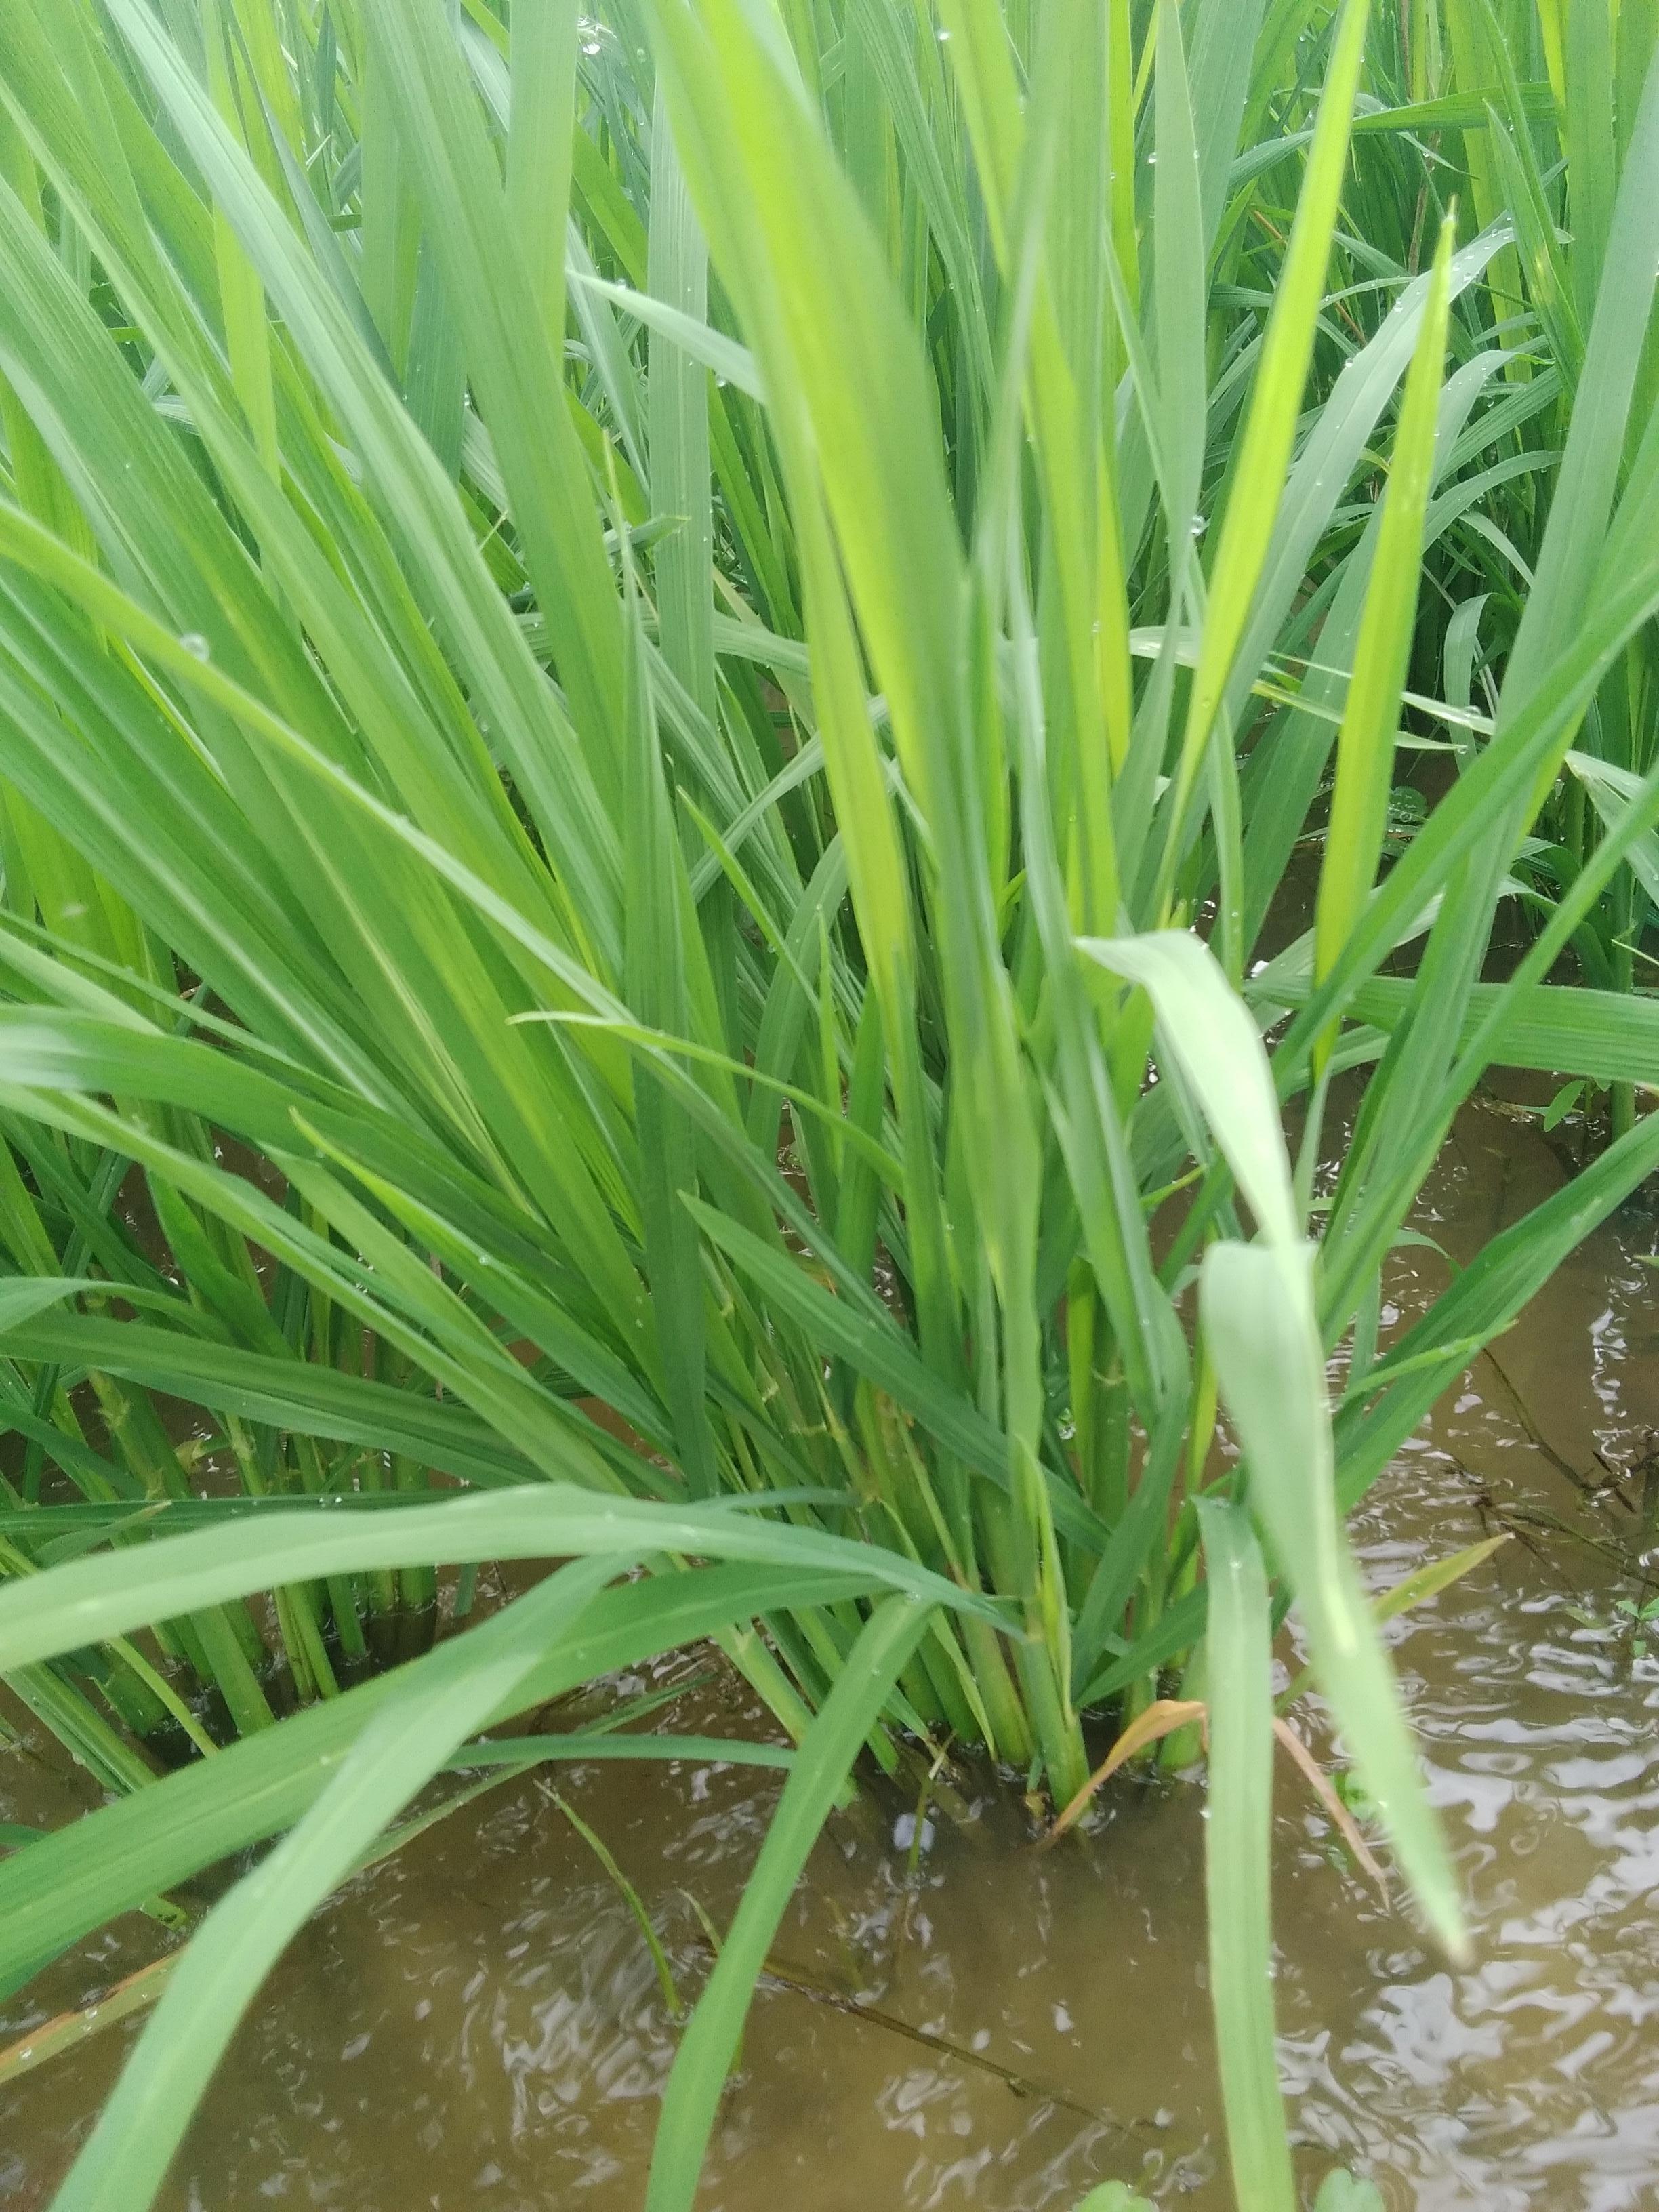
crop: rice
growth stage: elongation stem
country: Nigeria
